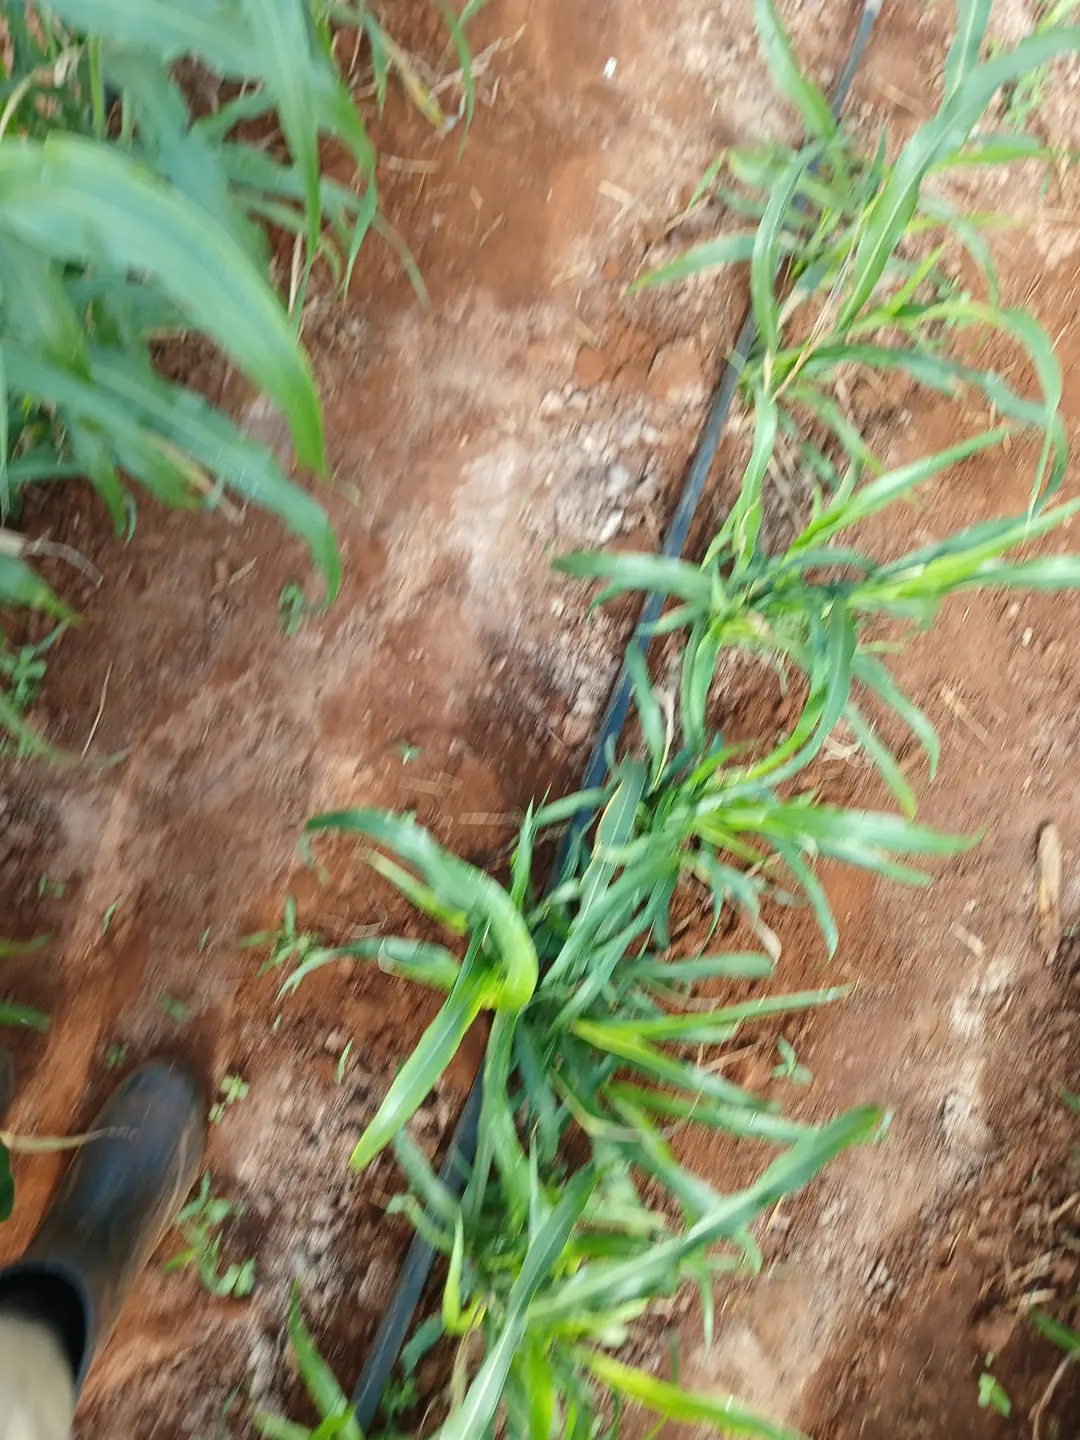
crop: sorghum
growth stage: elongation stem
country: Kenya
